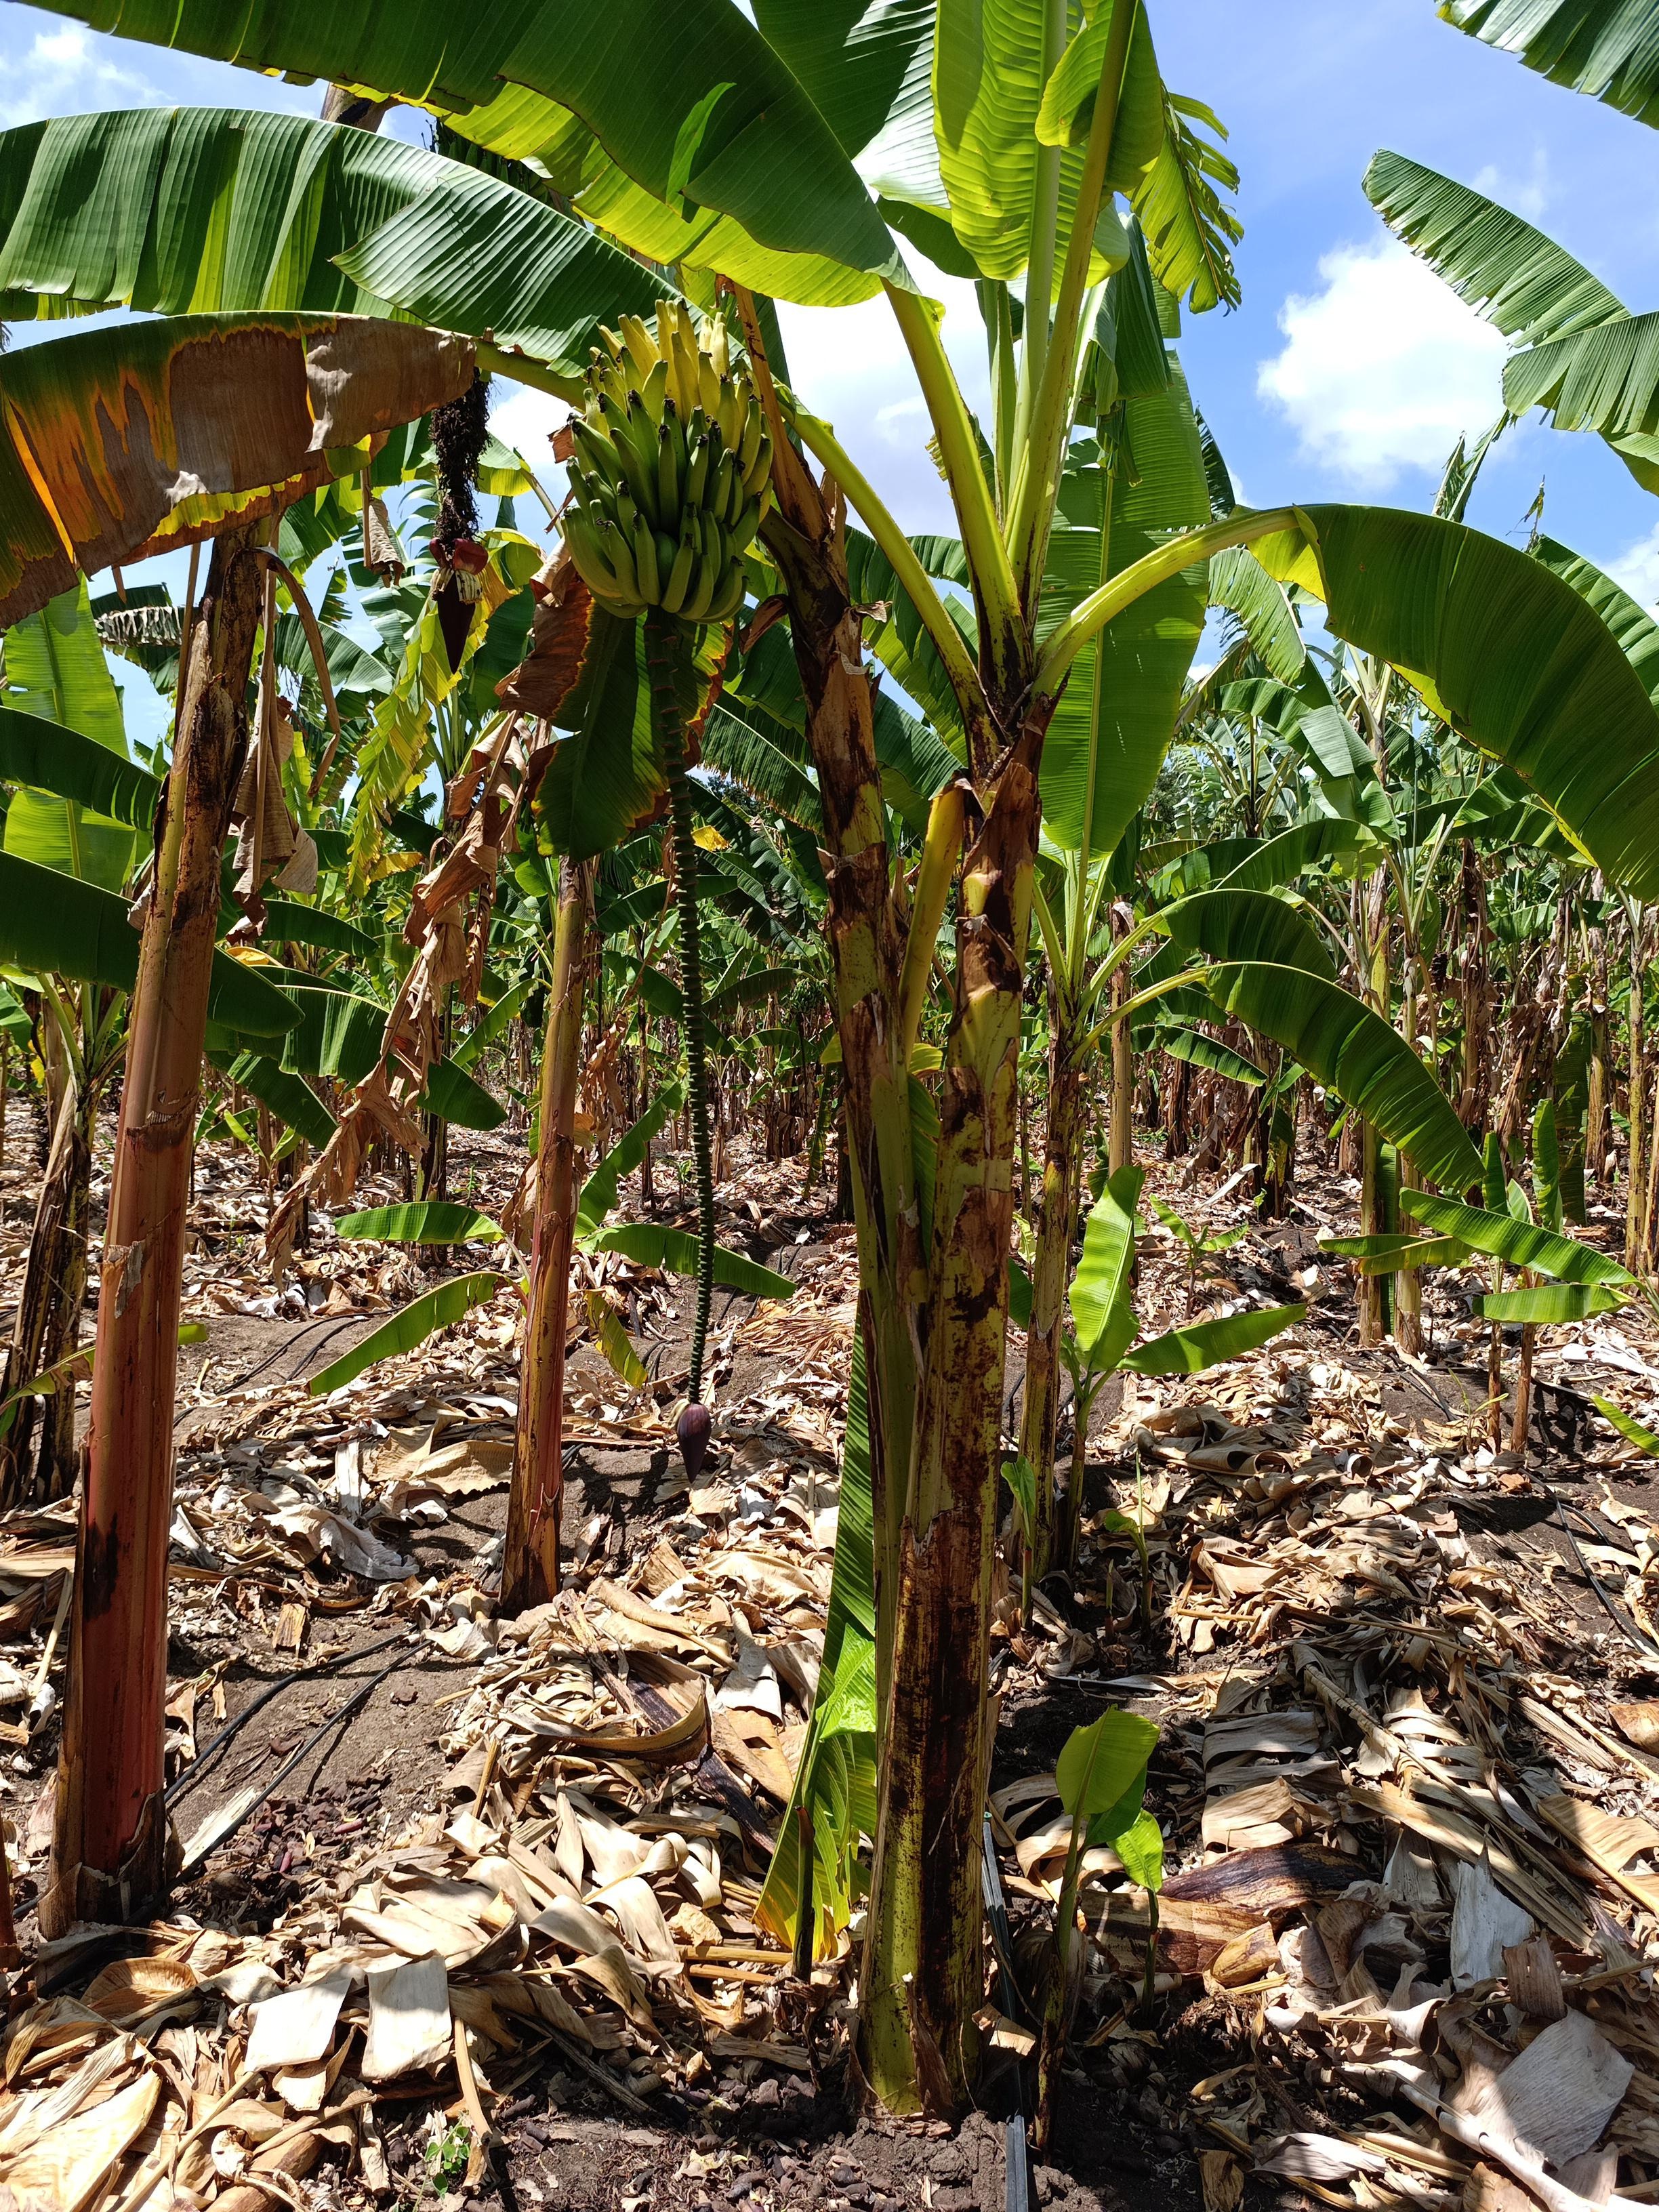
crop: banana
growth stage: maturity
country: Tanzania
